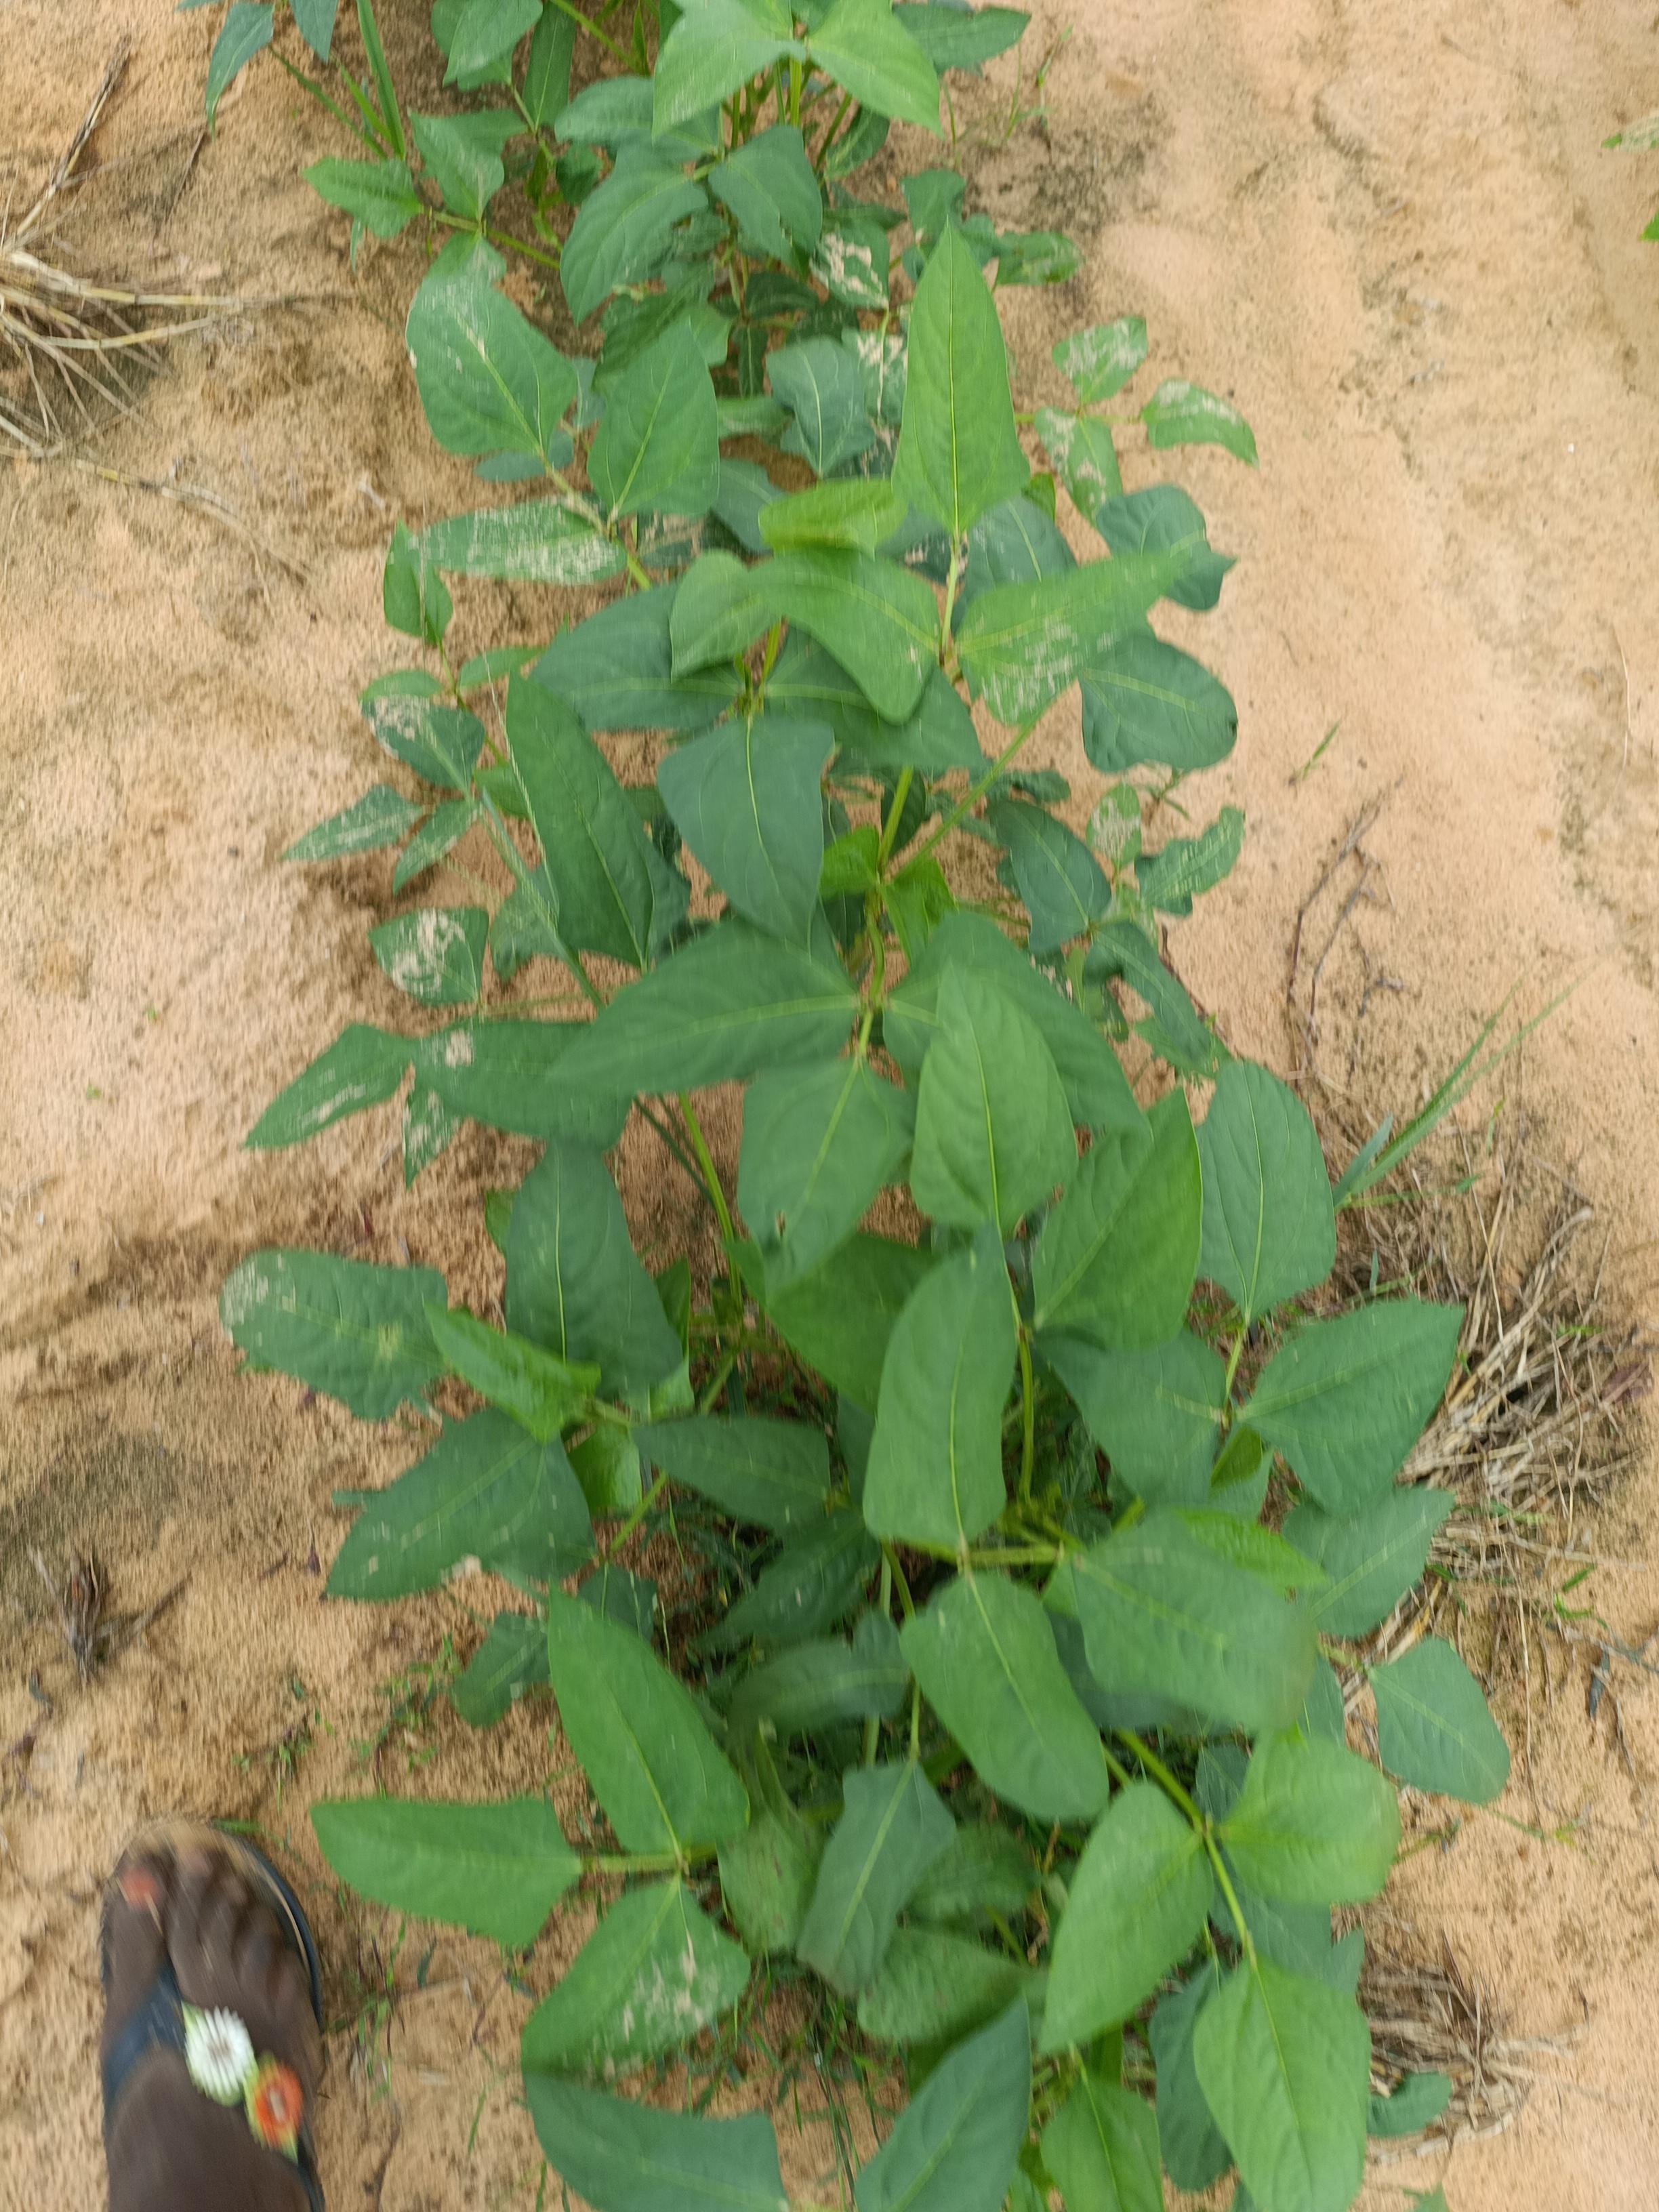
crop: cowpea
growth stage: emergence
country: Nigeria
